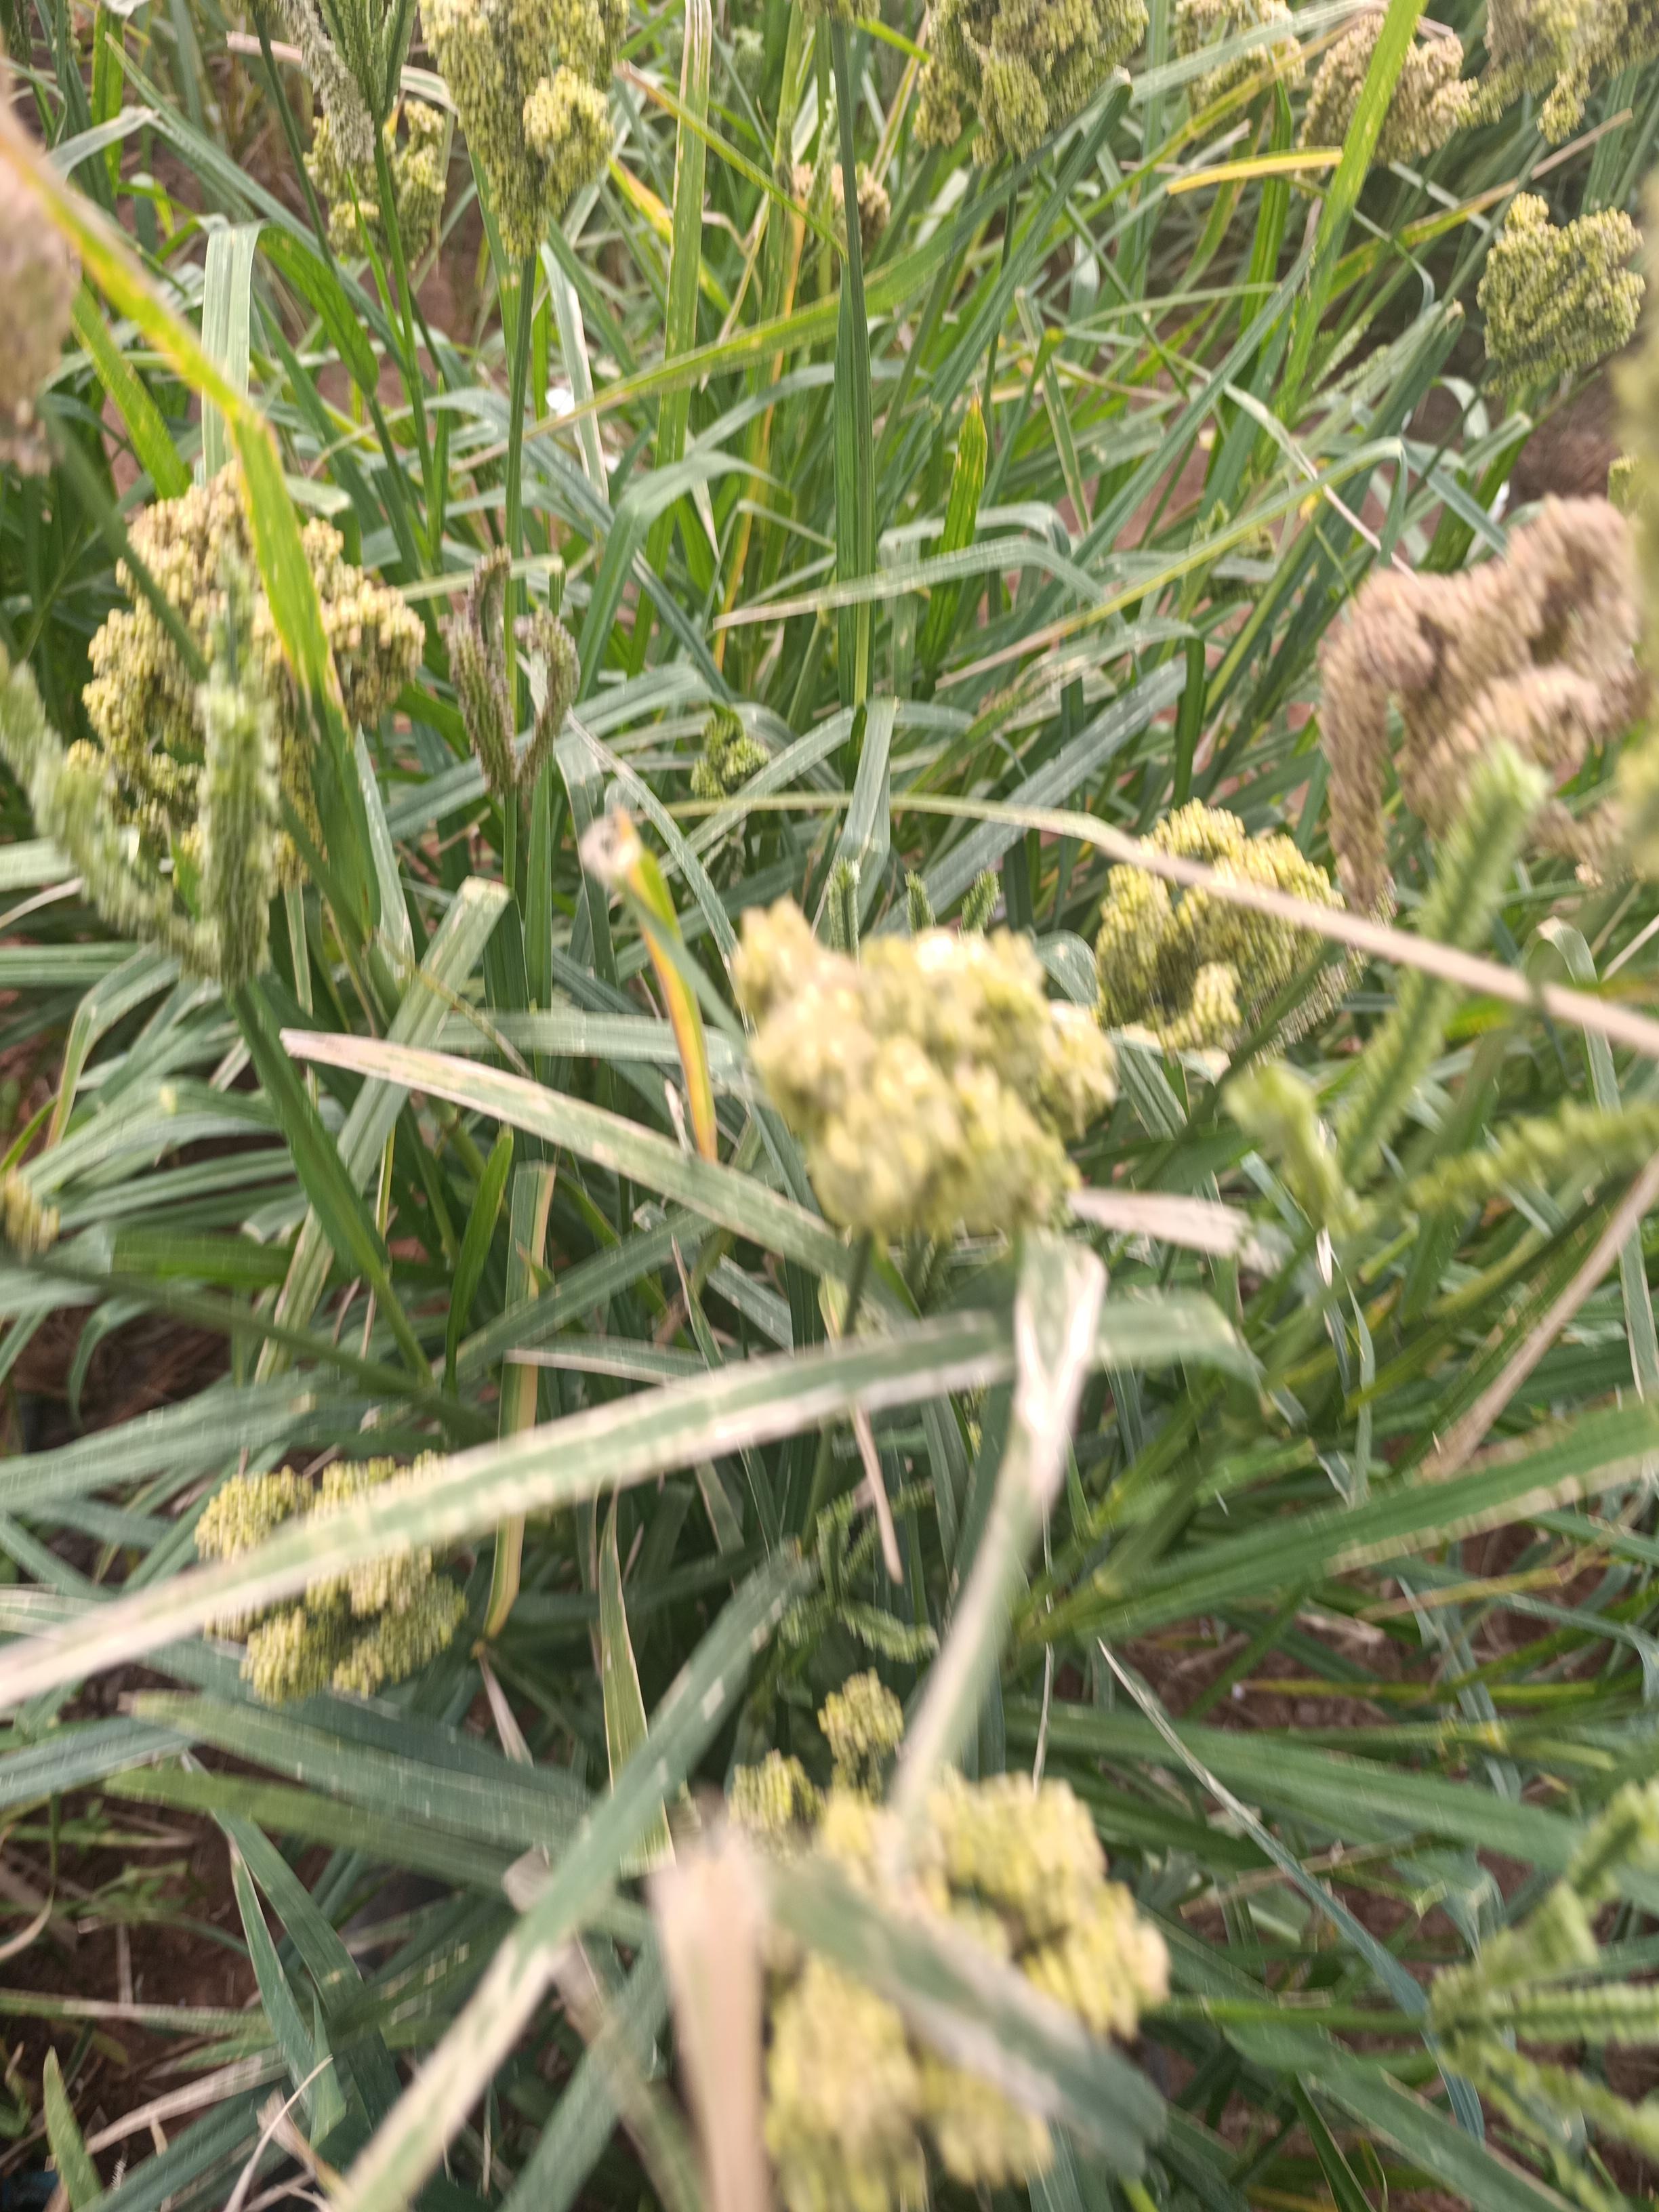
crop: finger millet
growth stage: filling grain
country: Kenya
